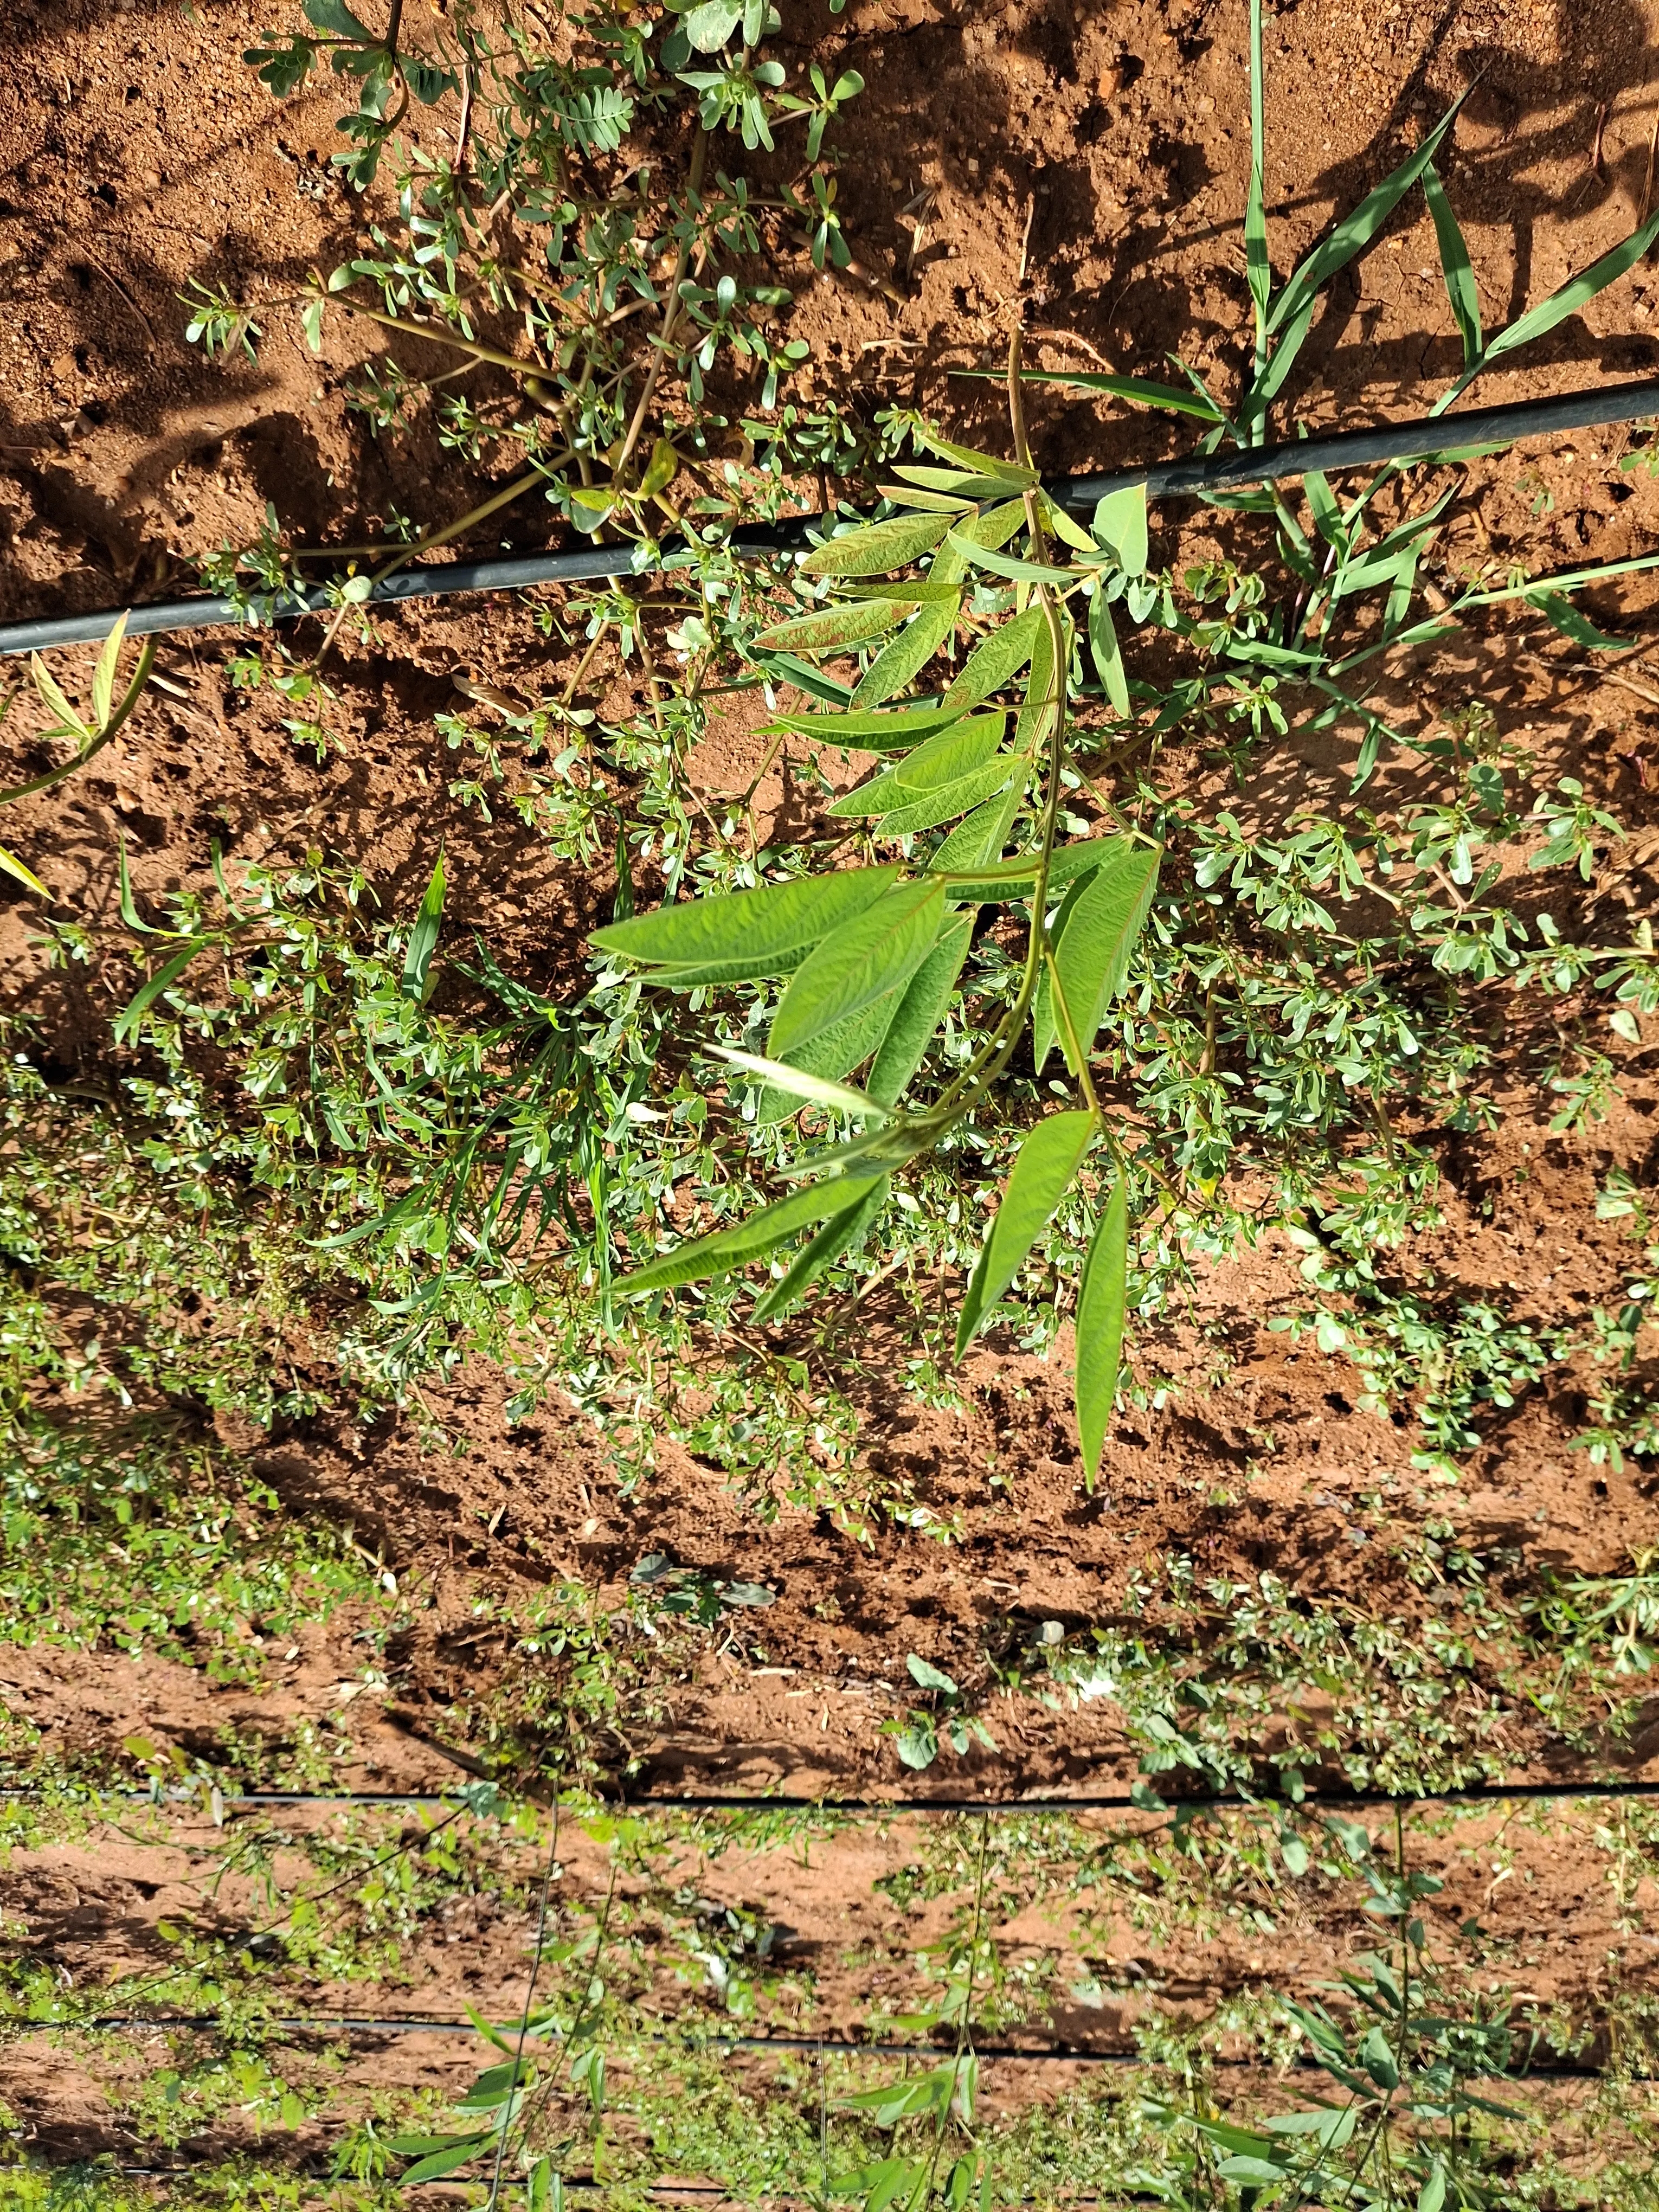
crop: pigeonpea
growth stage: vegetative
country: Kenya
